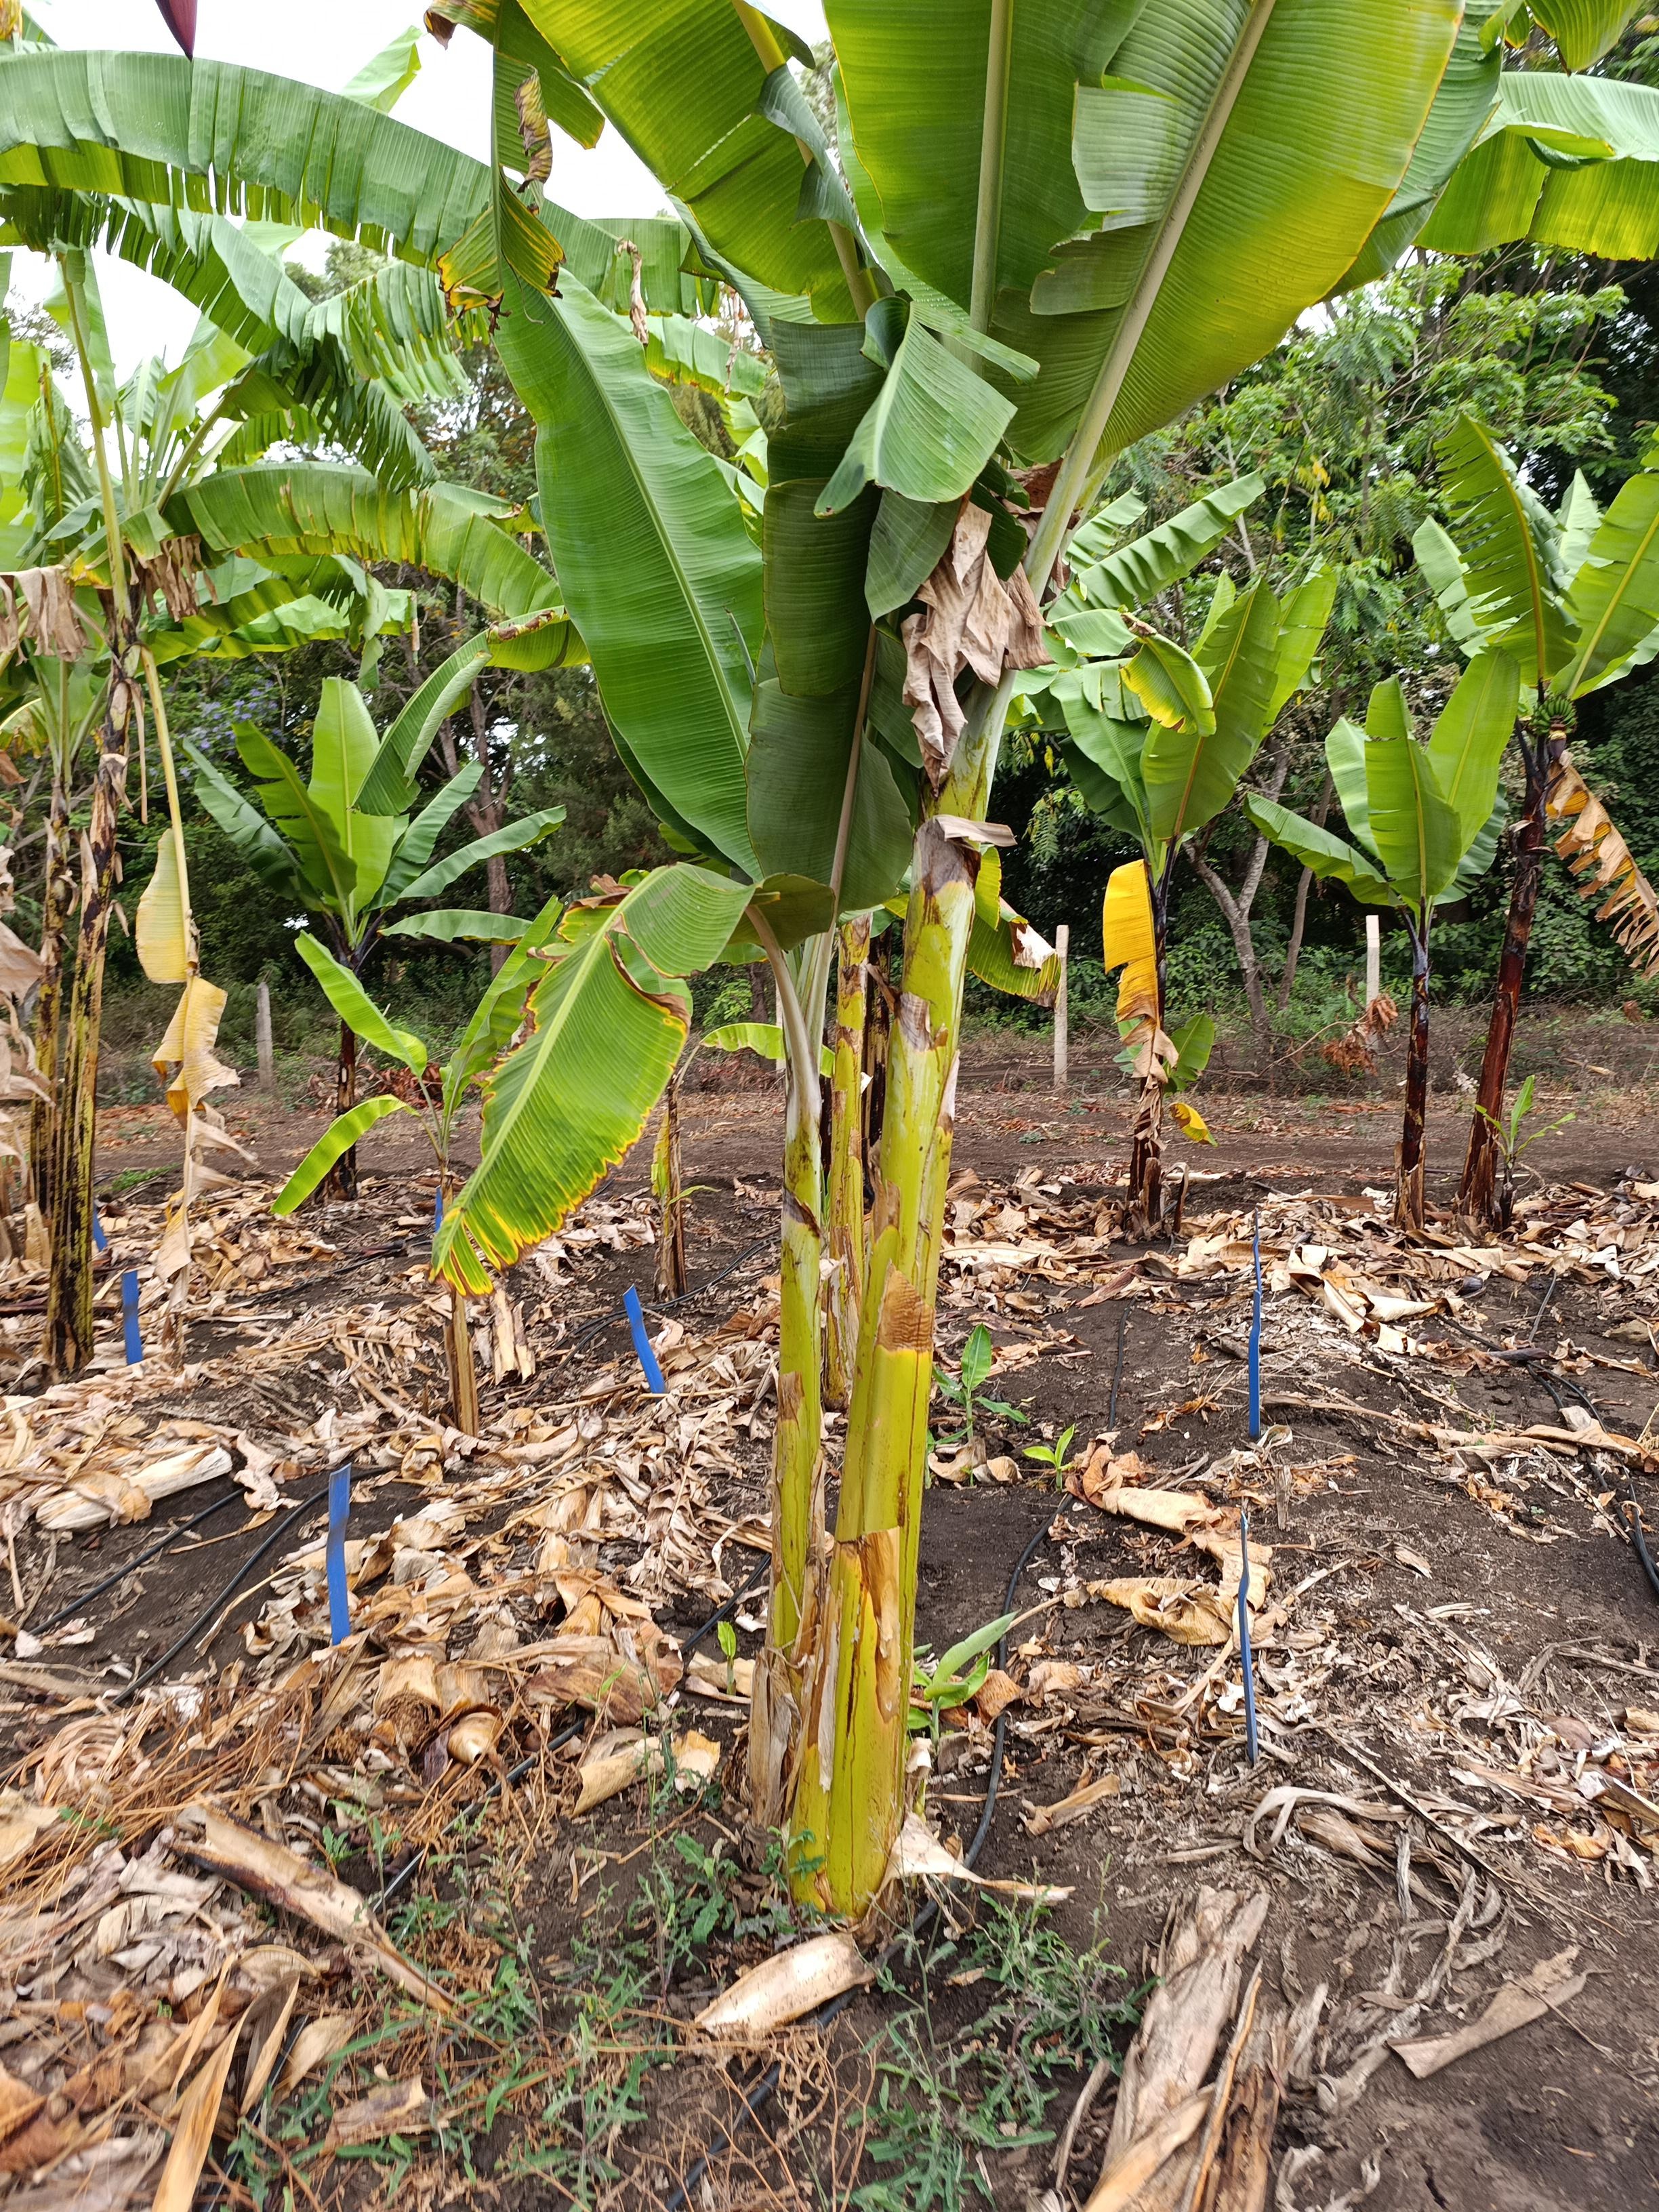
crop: banana
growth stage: vegetative
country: Tanzania
